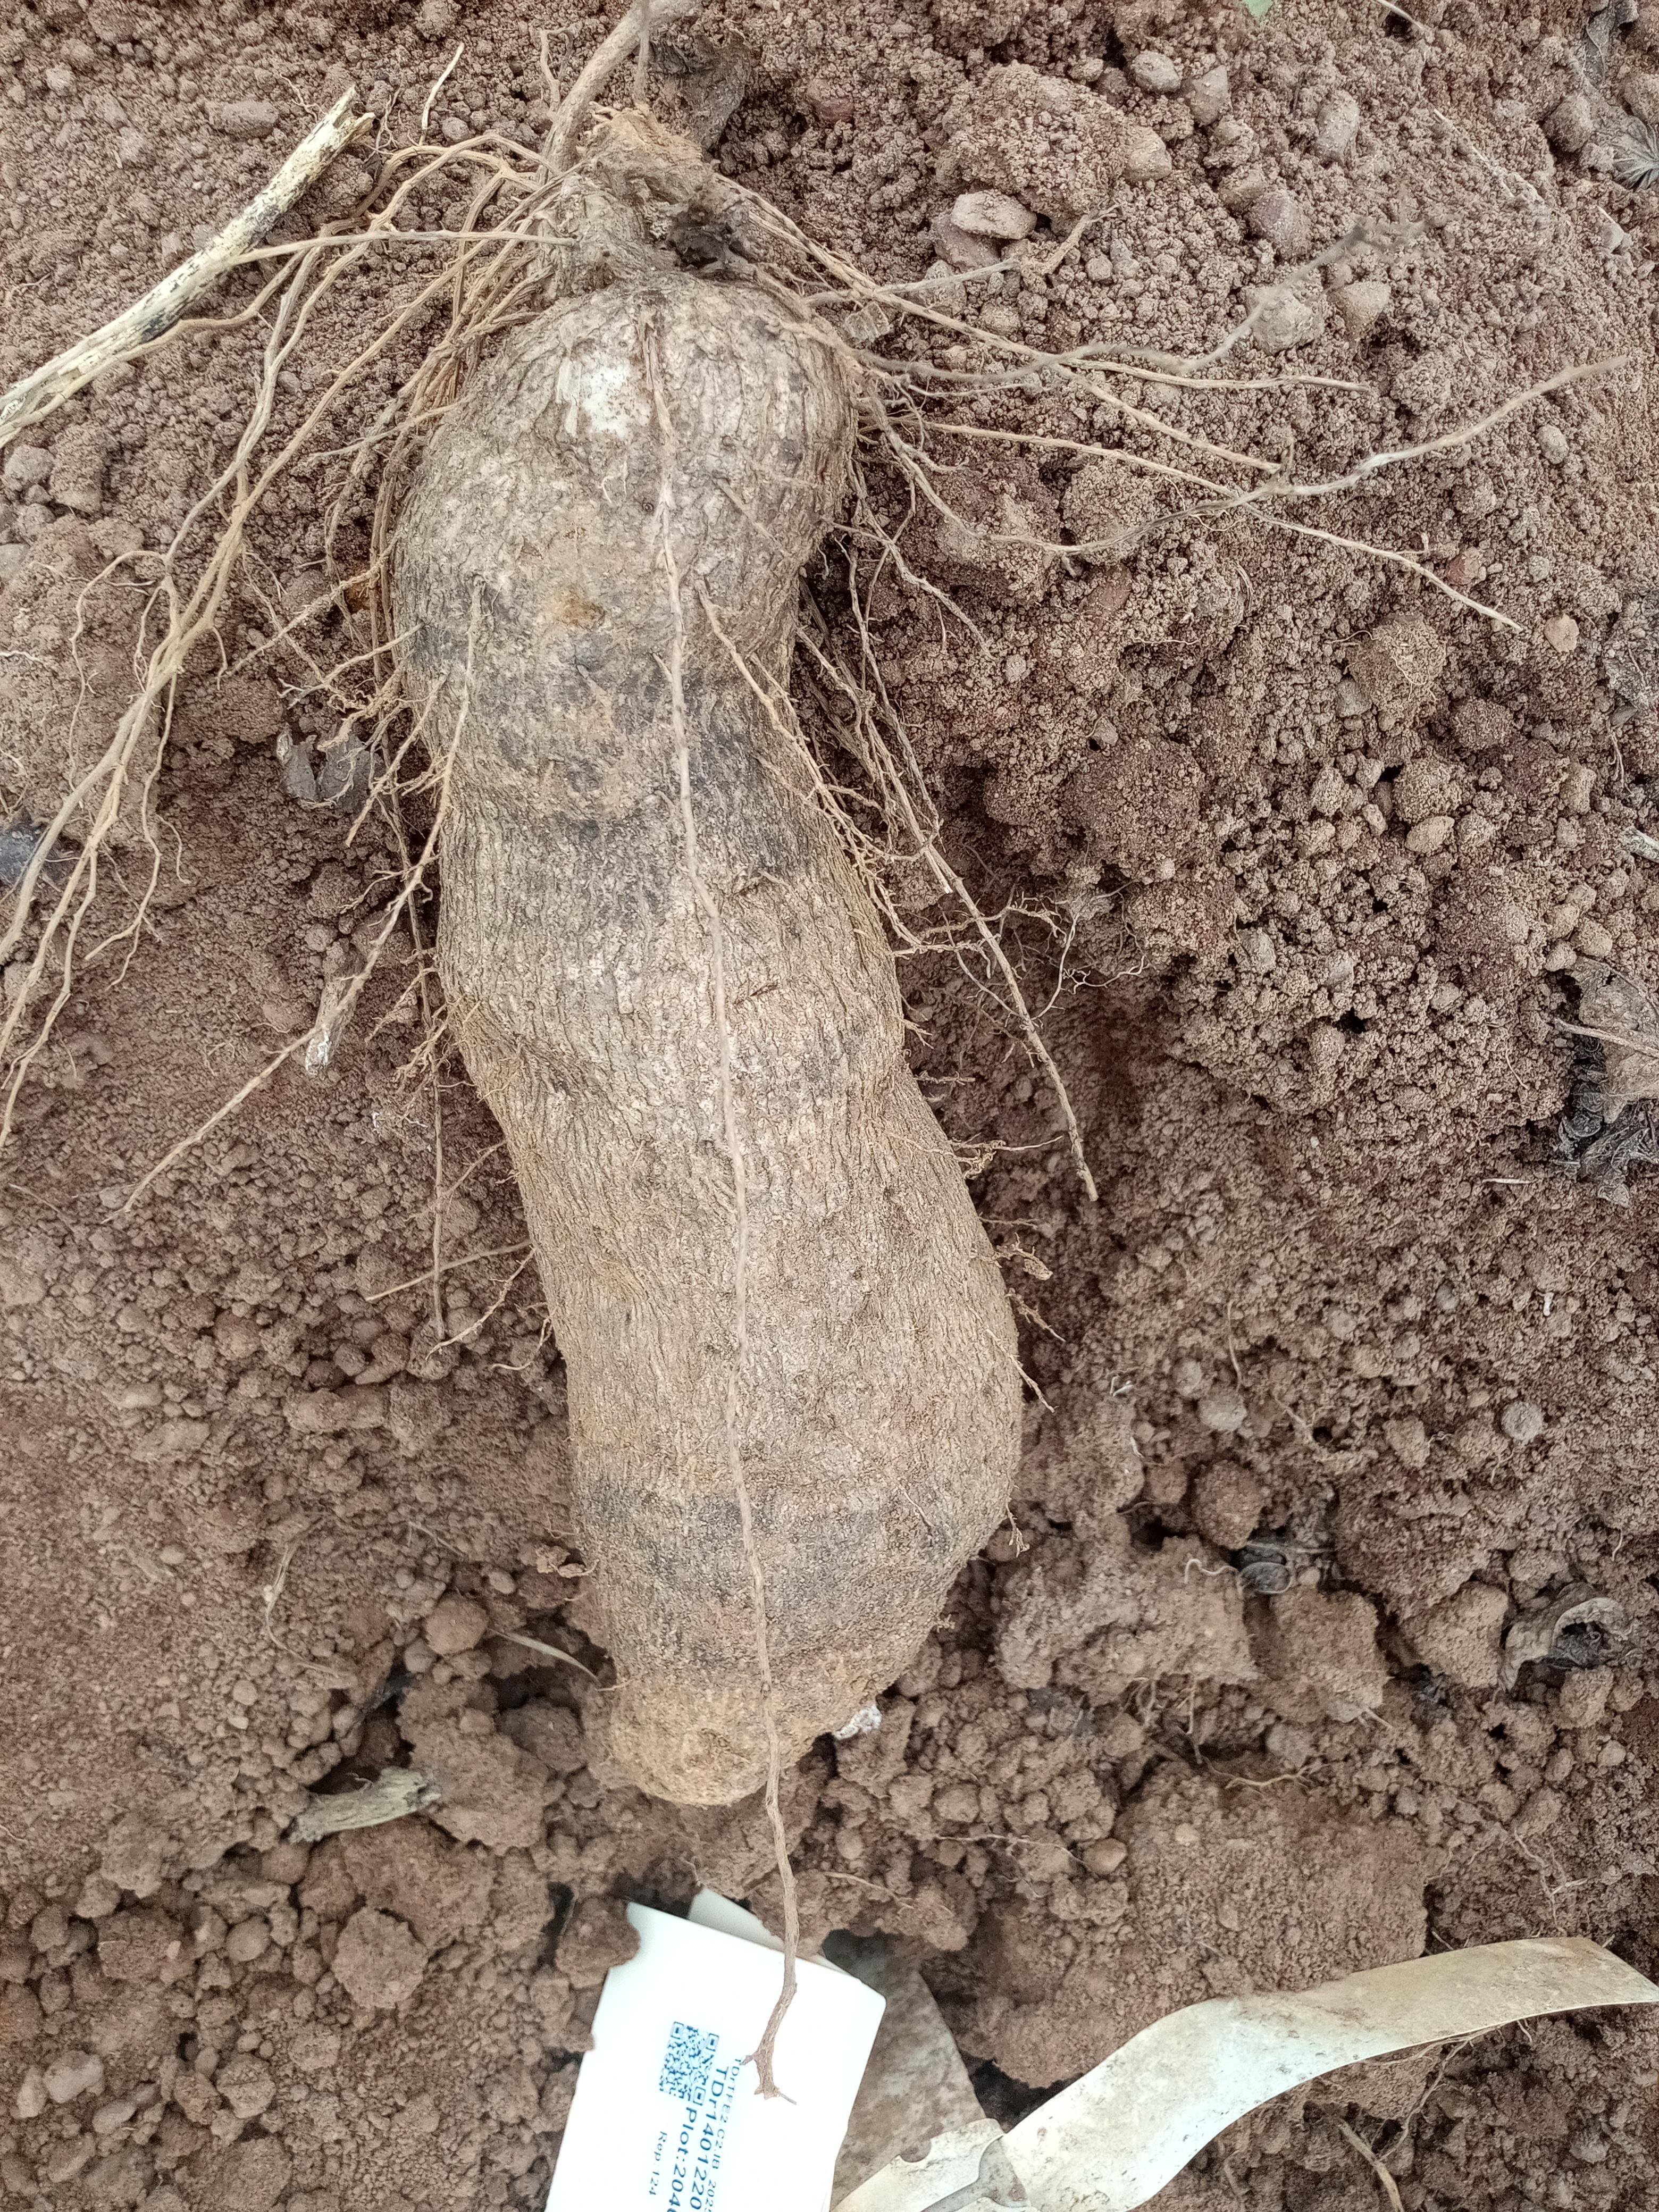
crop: yam
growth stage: harvest
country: Nigeria
